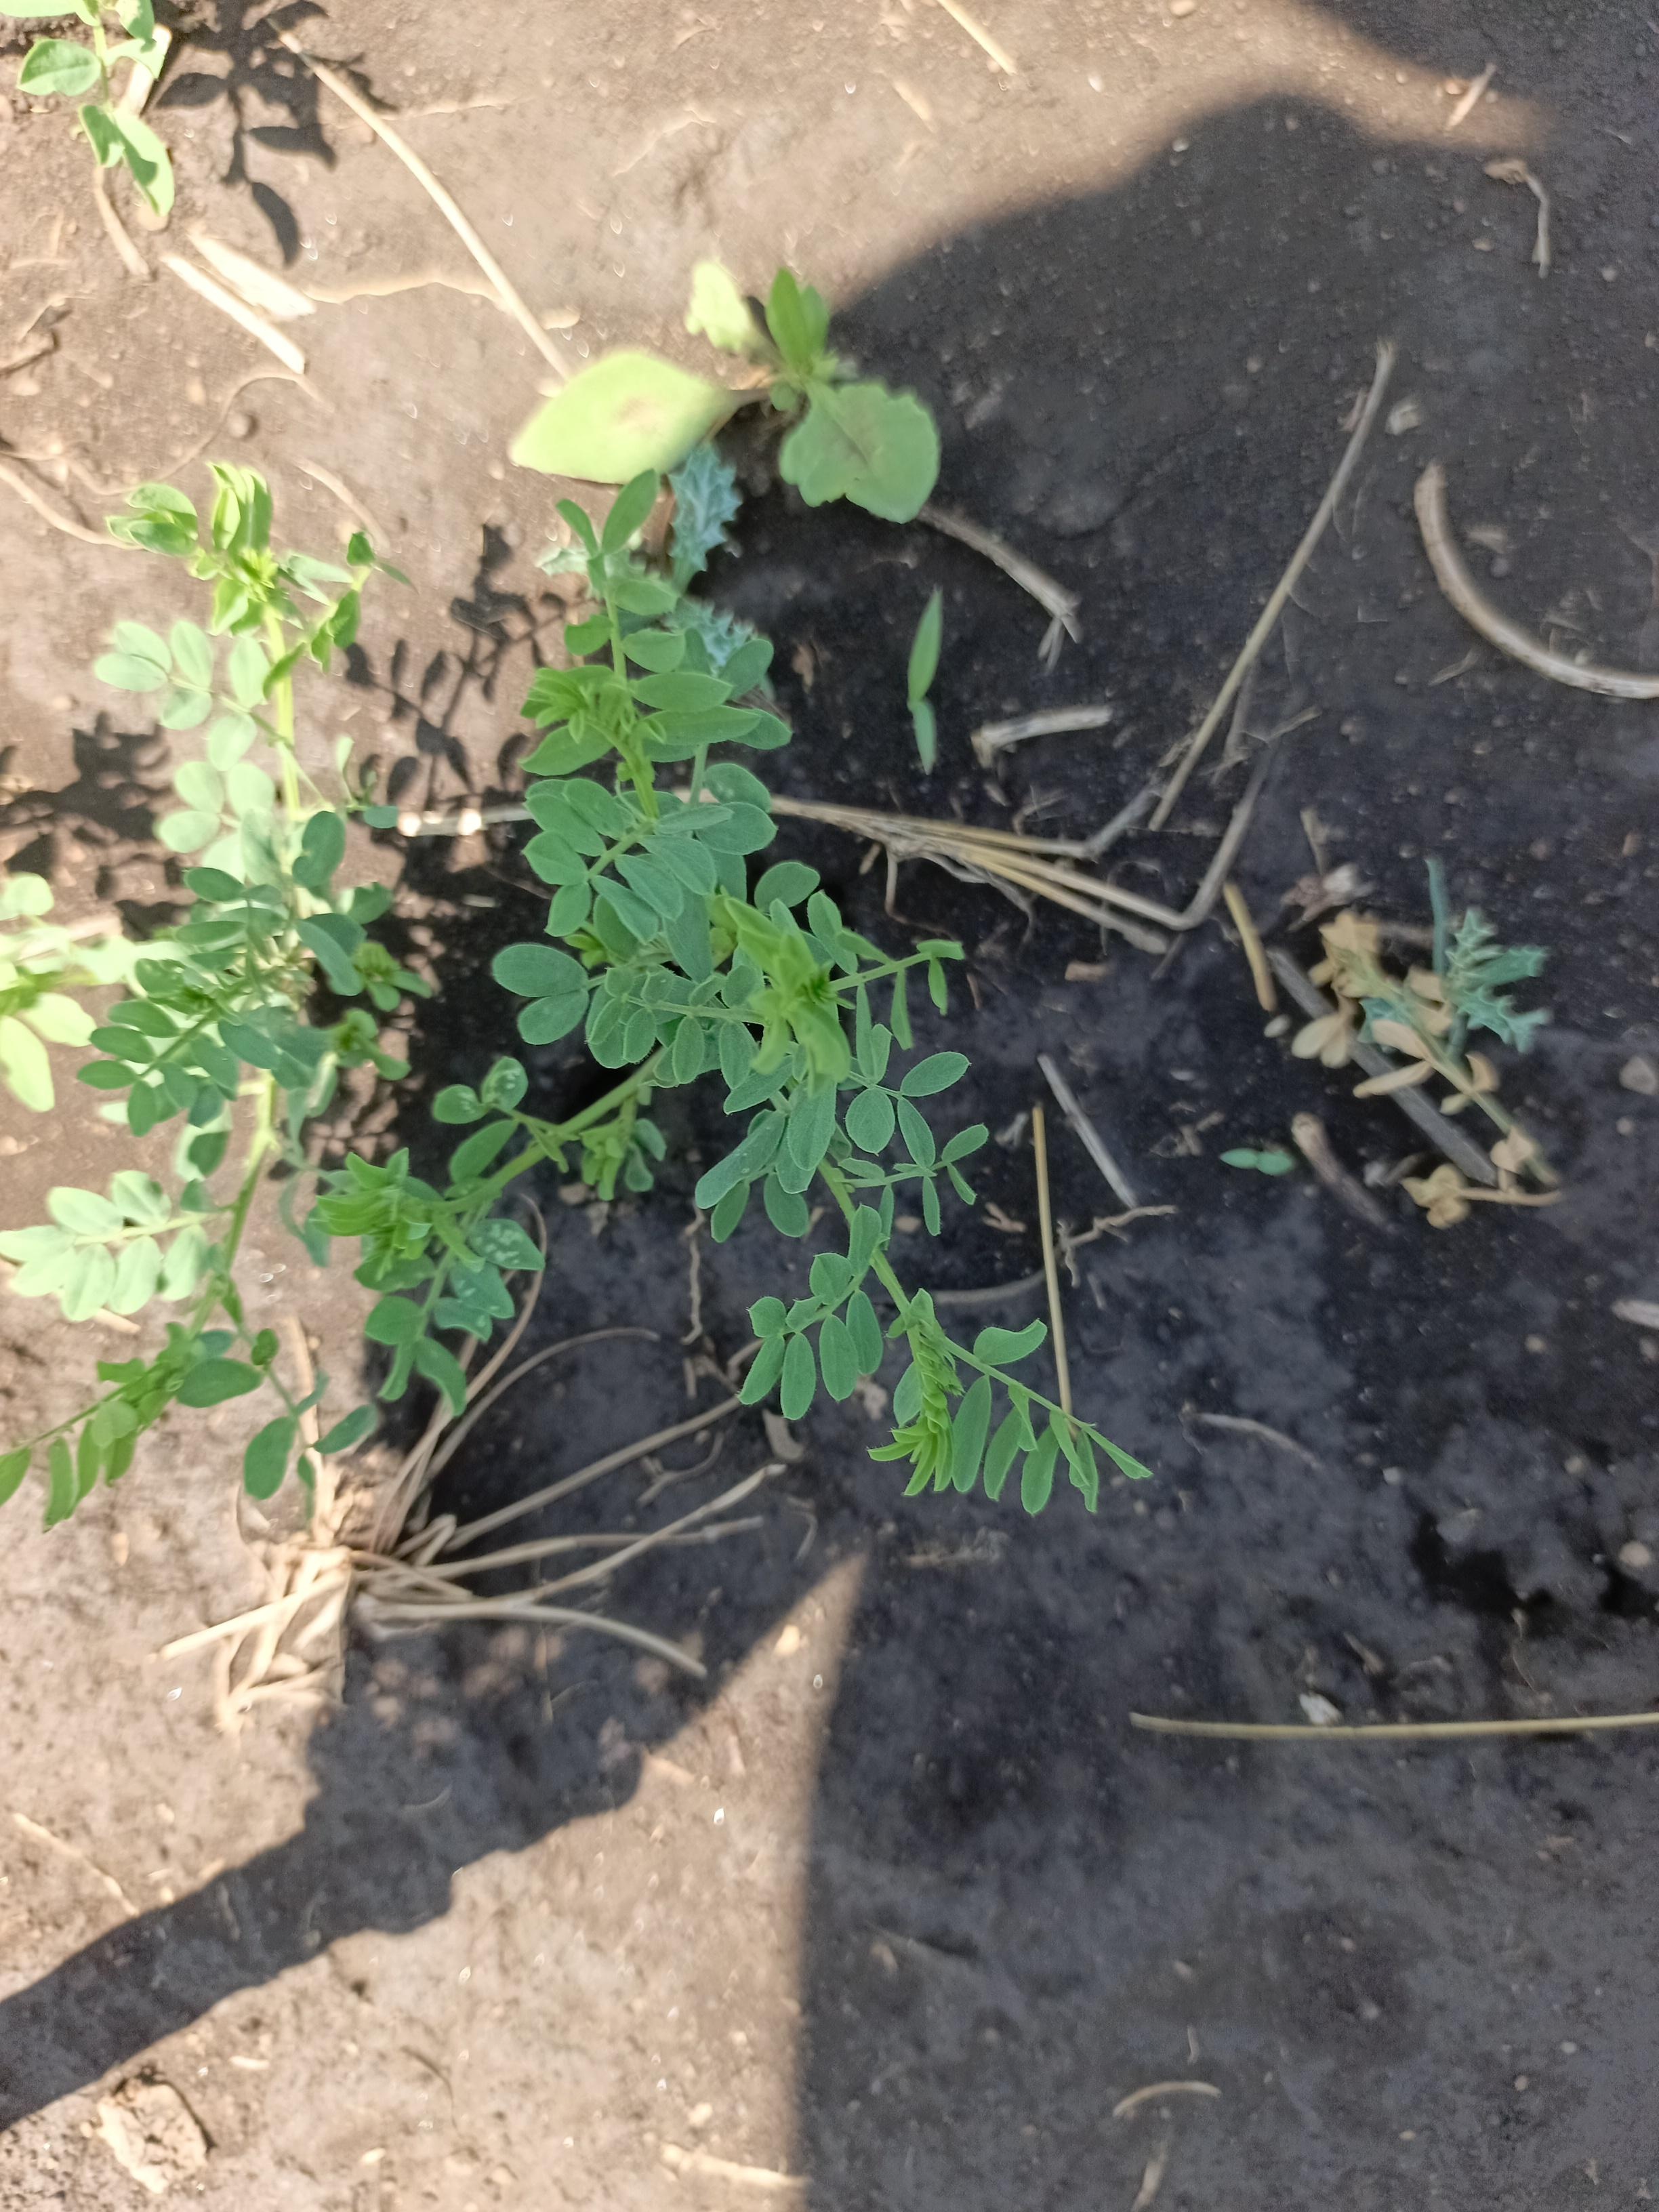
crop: lentil
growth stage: vegetative
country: Tanzania
